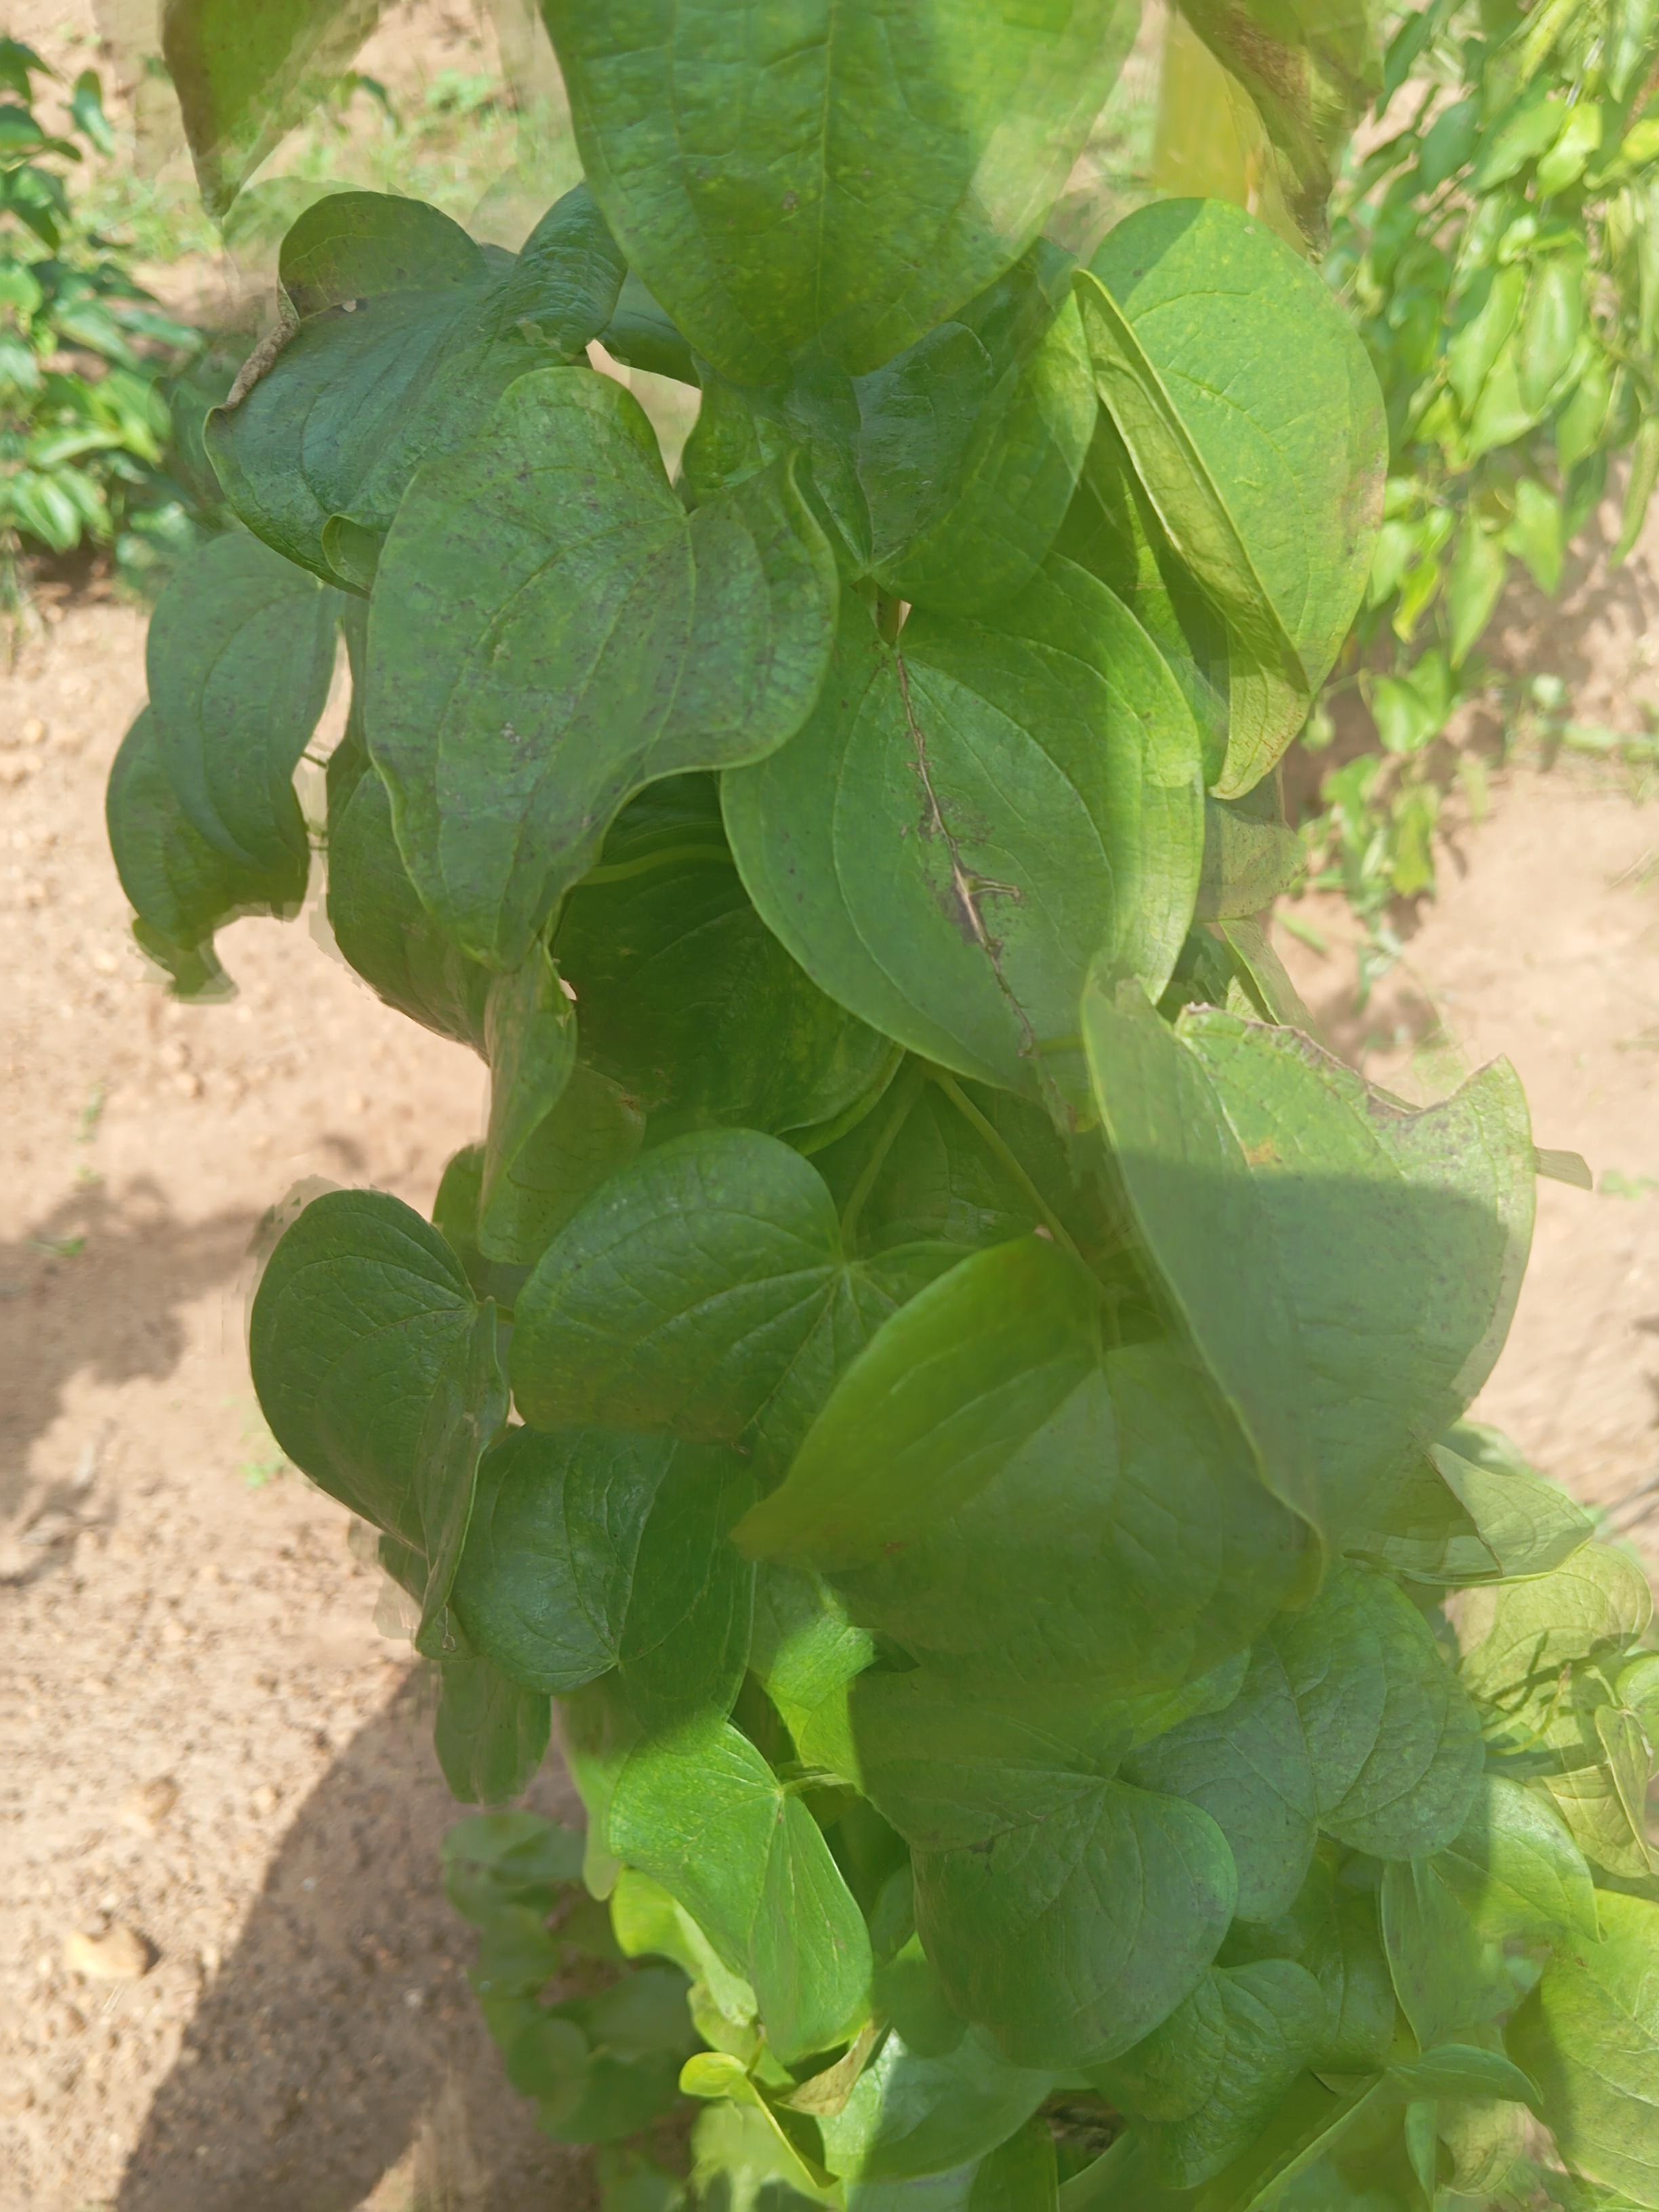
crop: yam
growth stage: sprouting emergence
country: Nigeria
